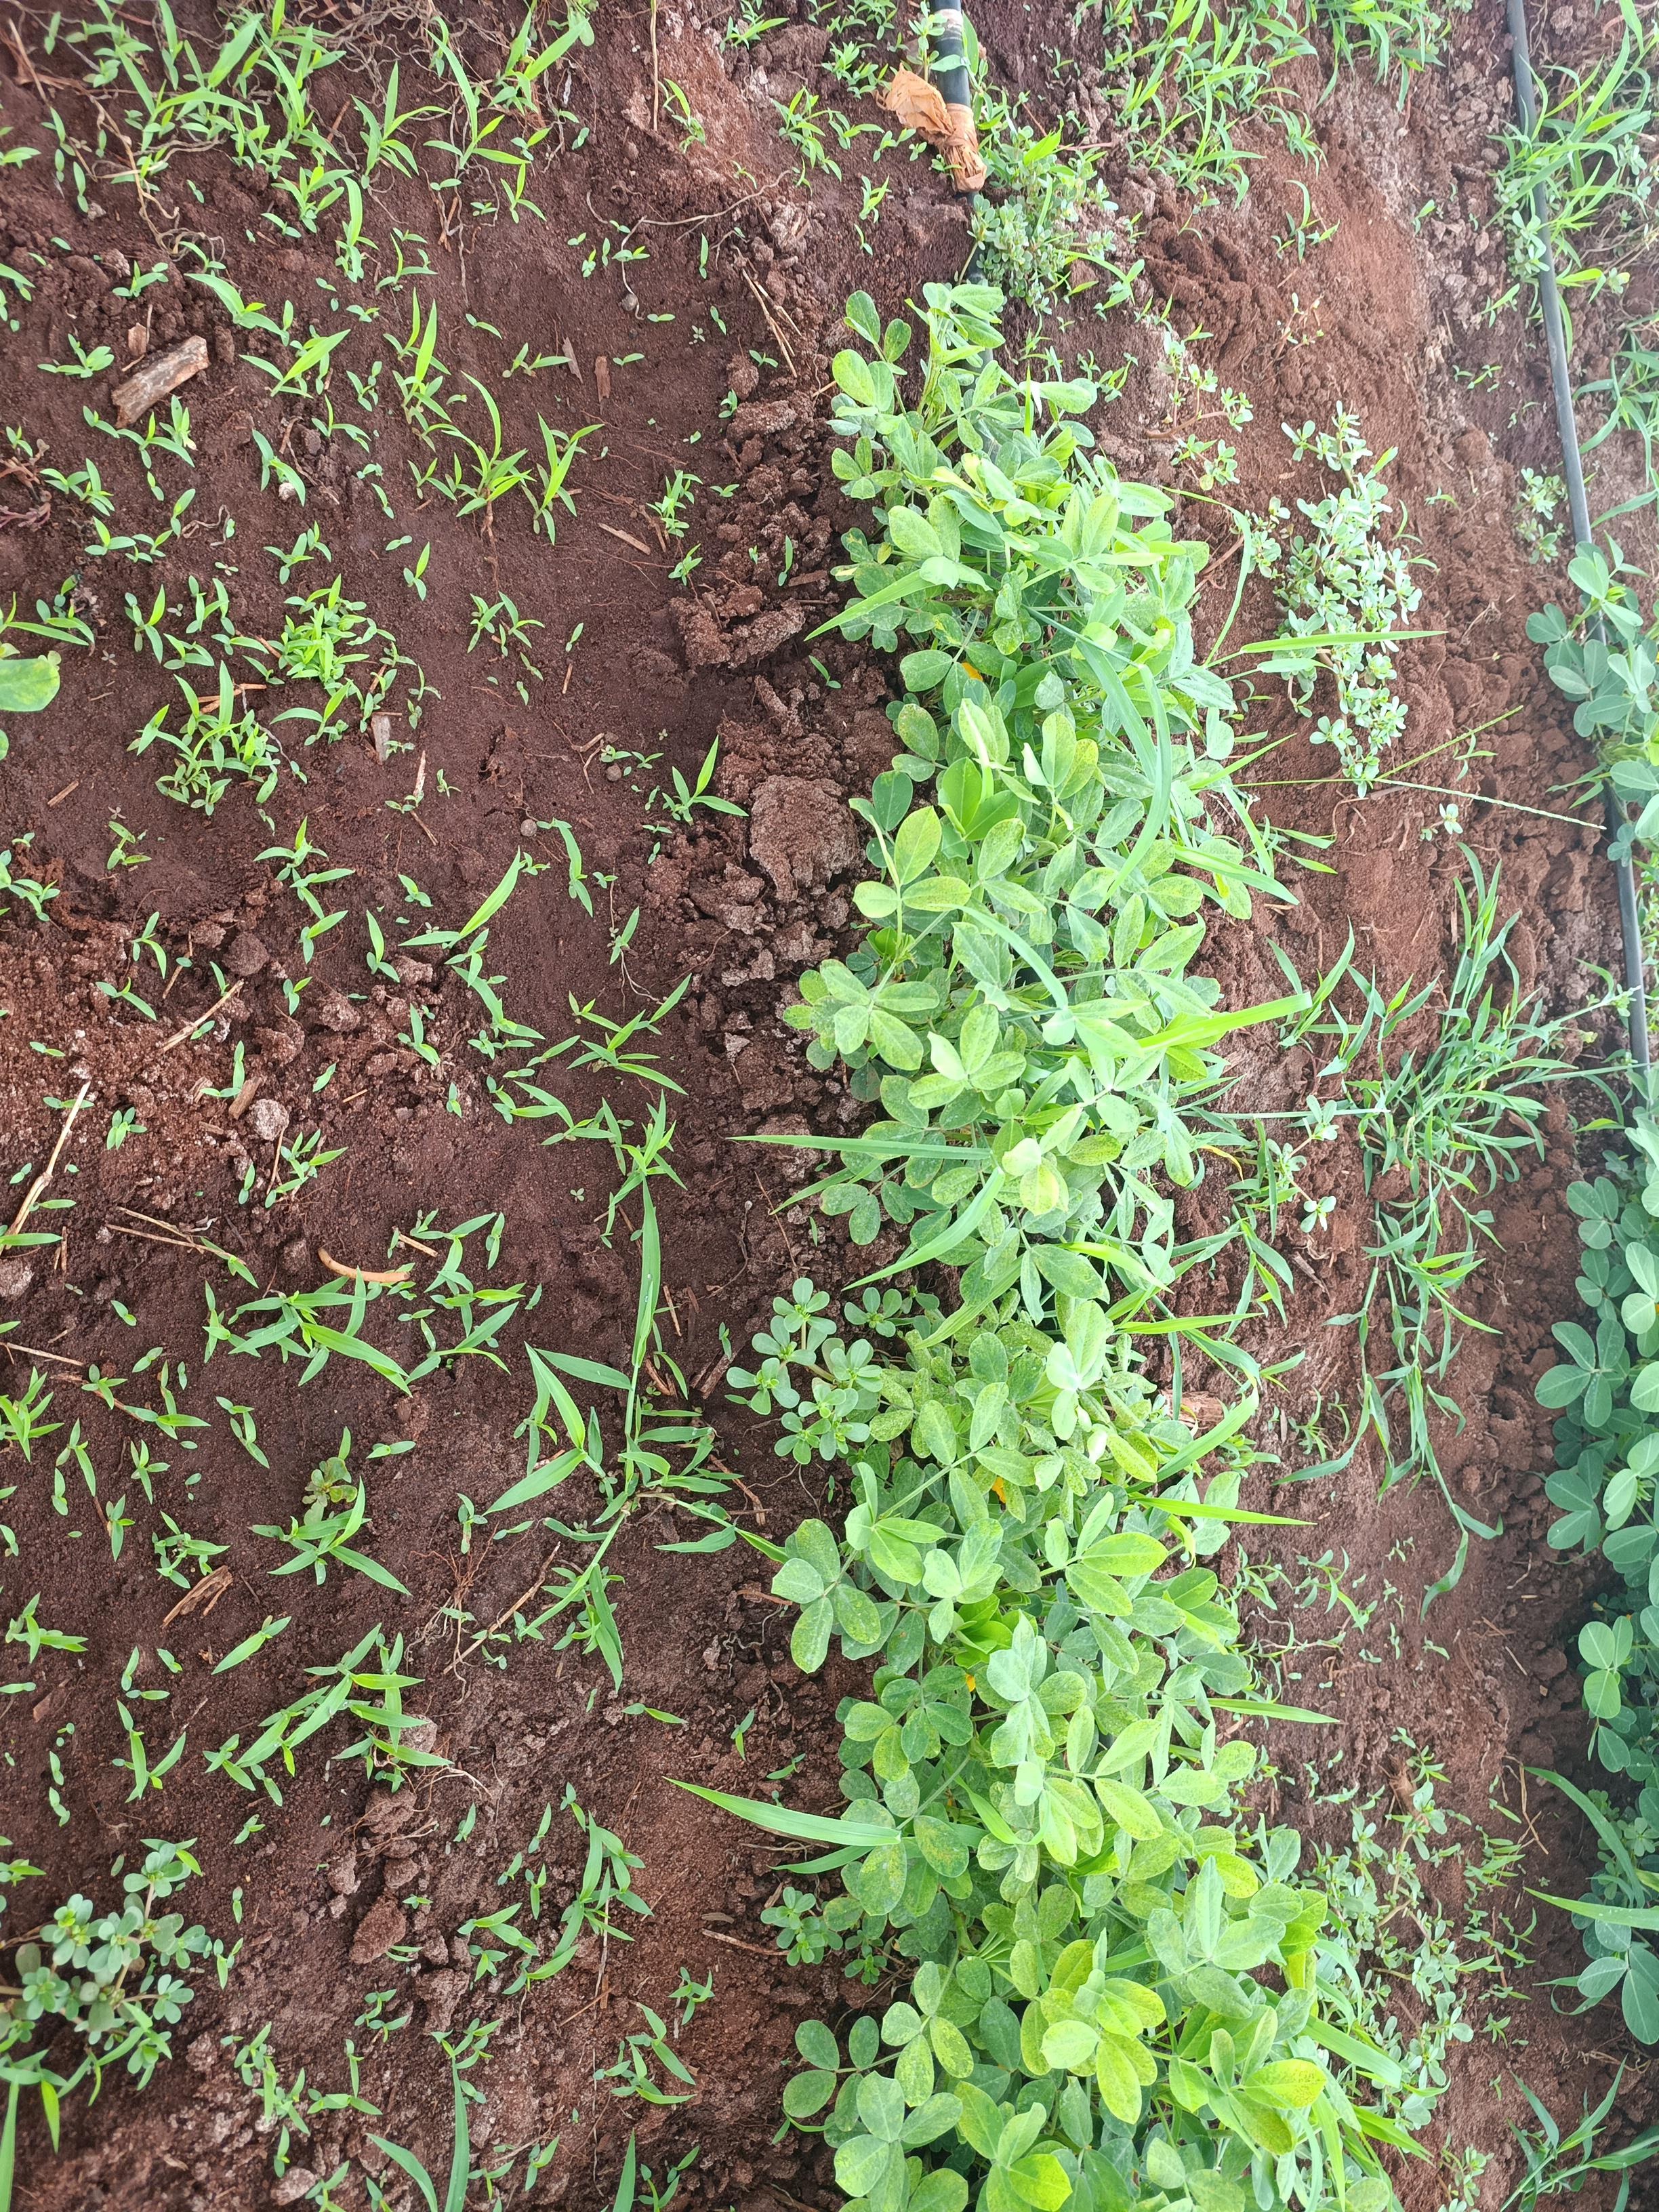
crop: groundnut
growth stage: flowering
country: Kenya
